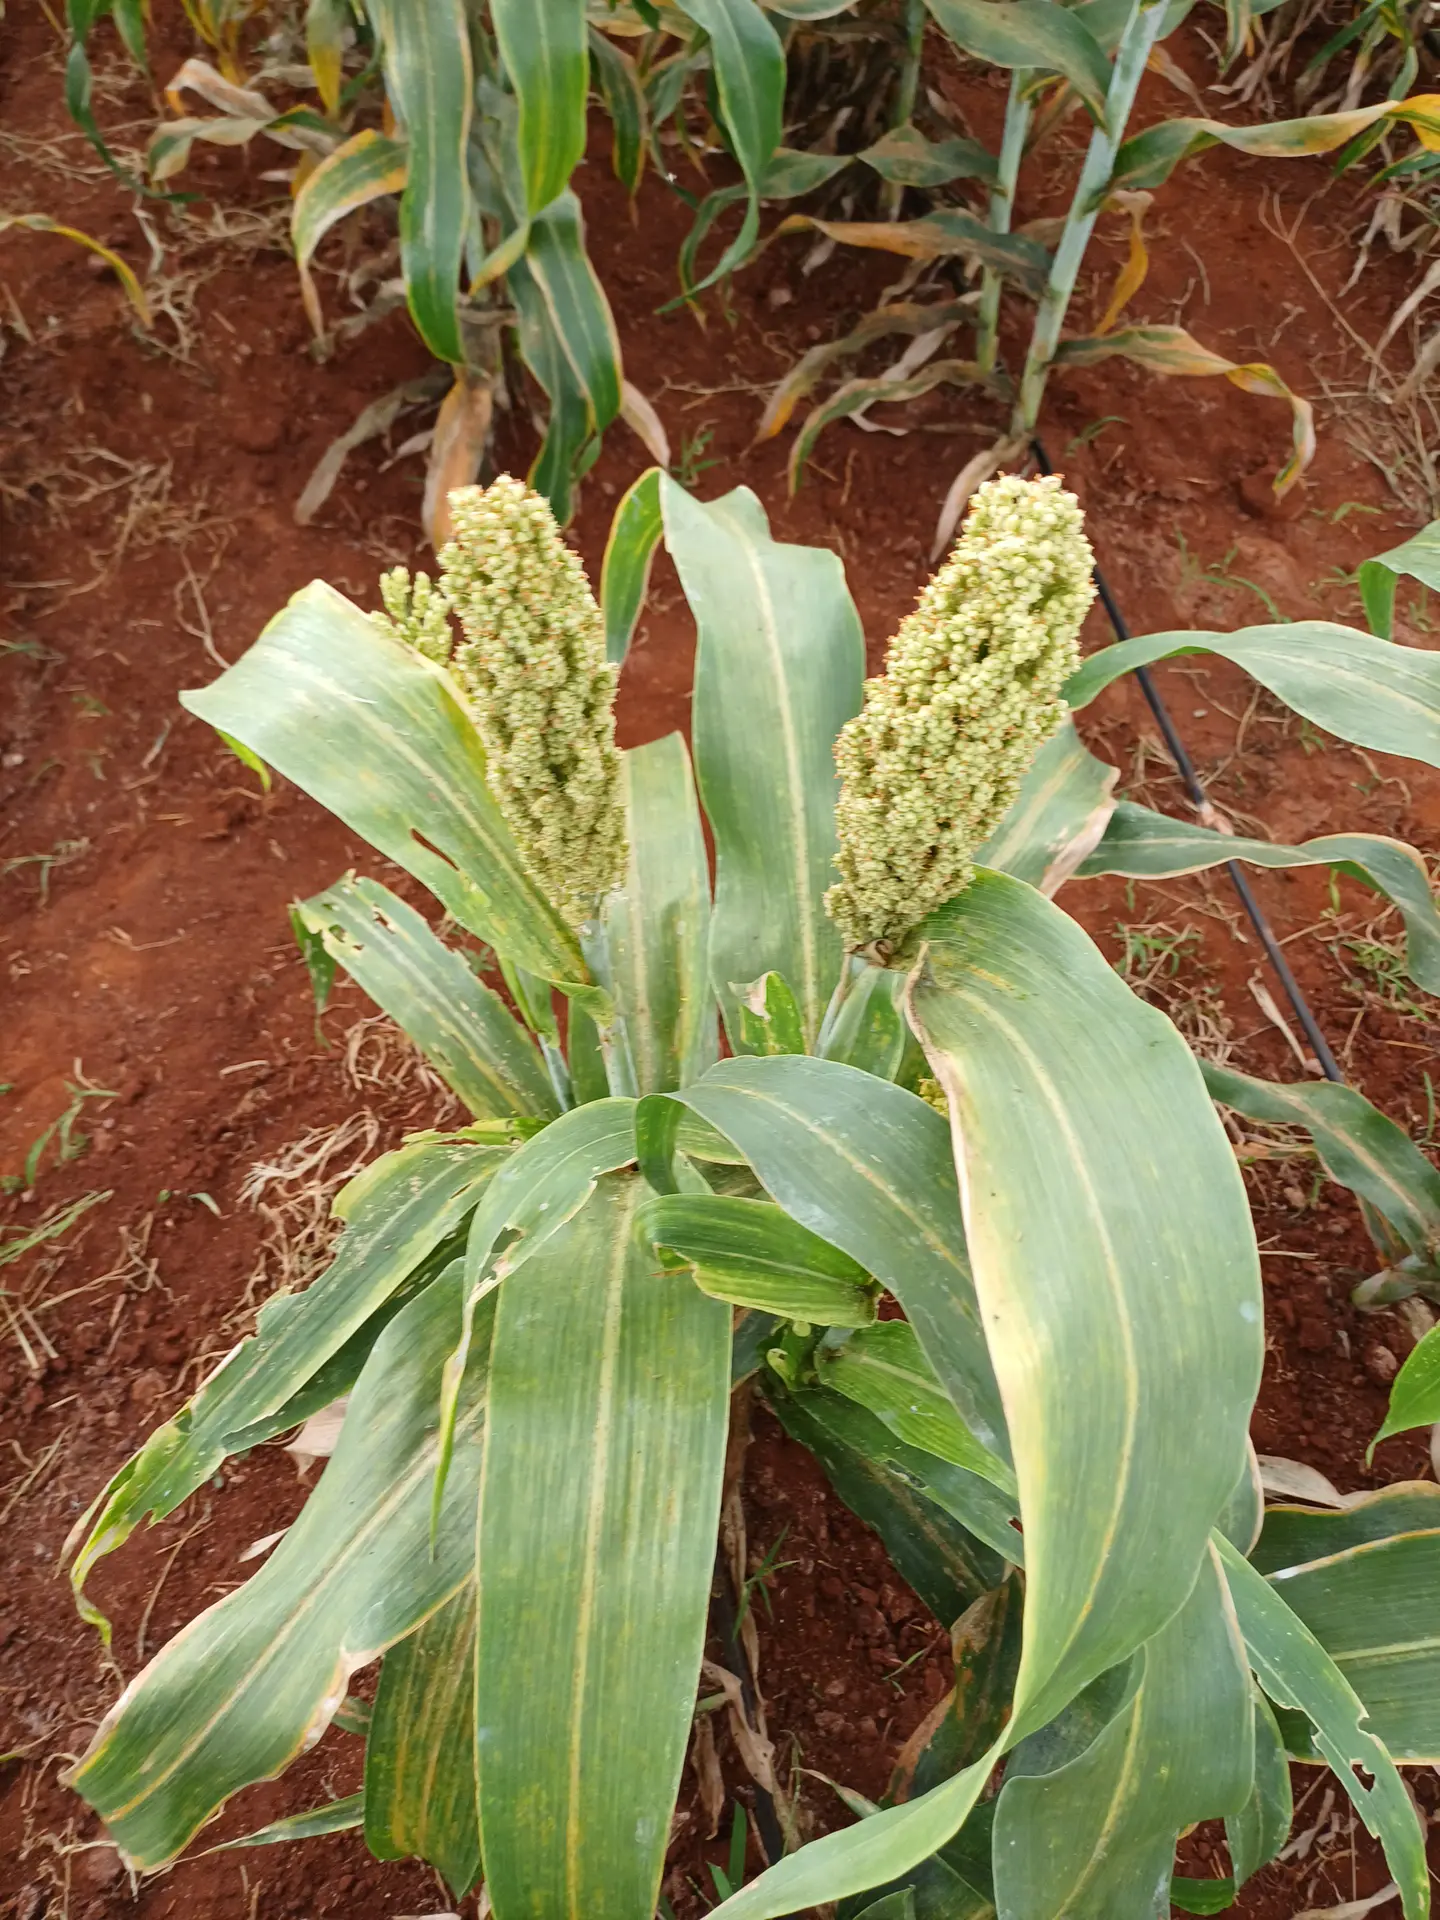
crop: sorghum
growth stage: filling grain
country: Kenya
